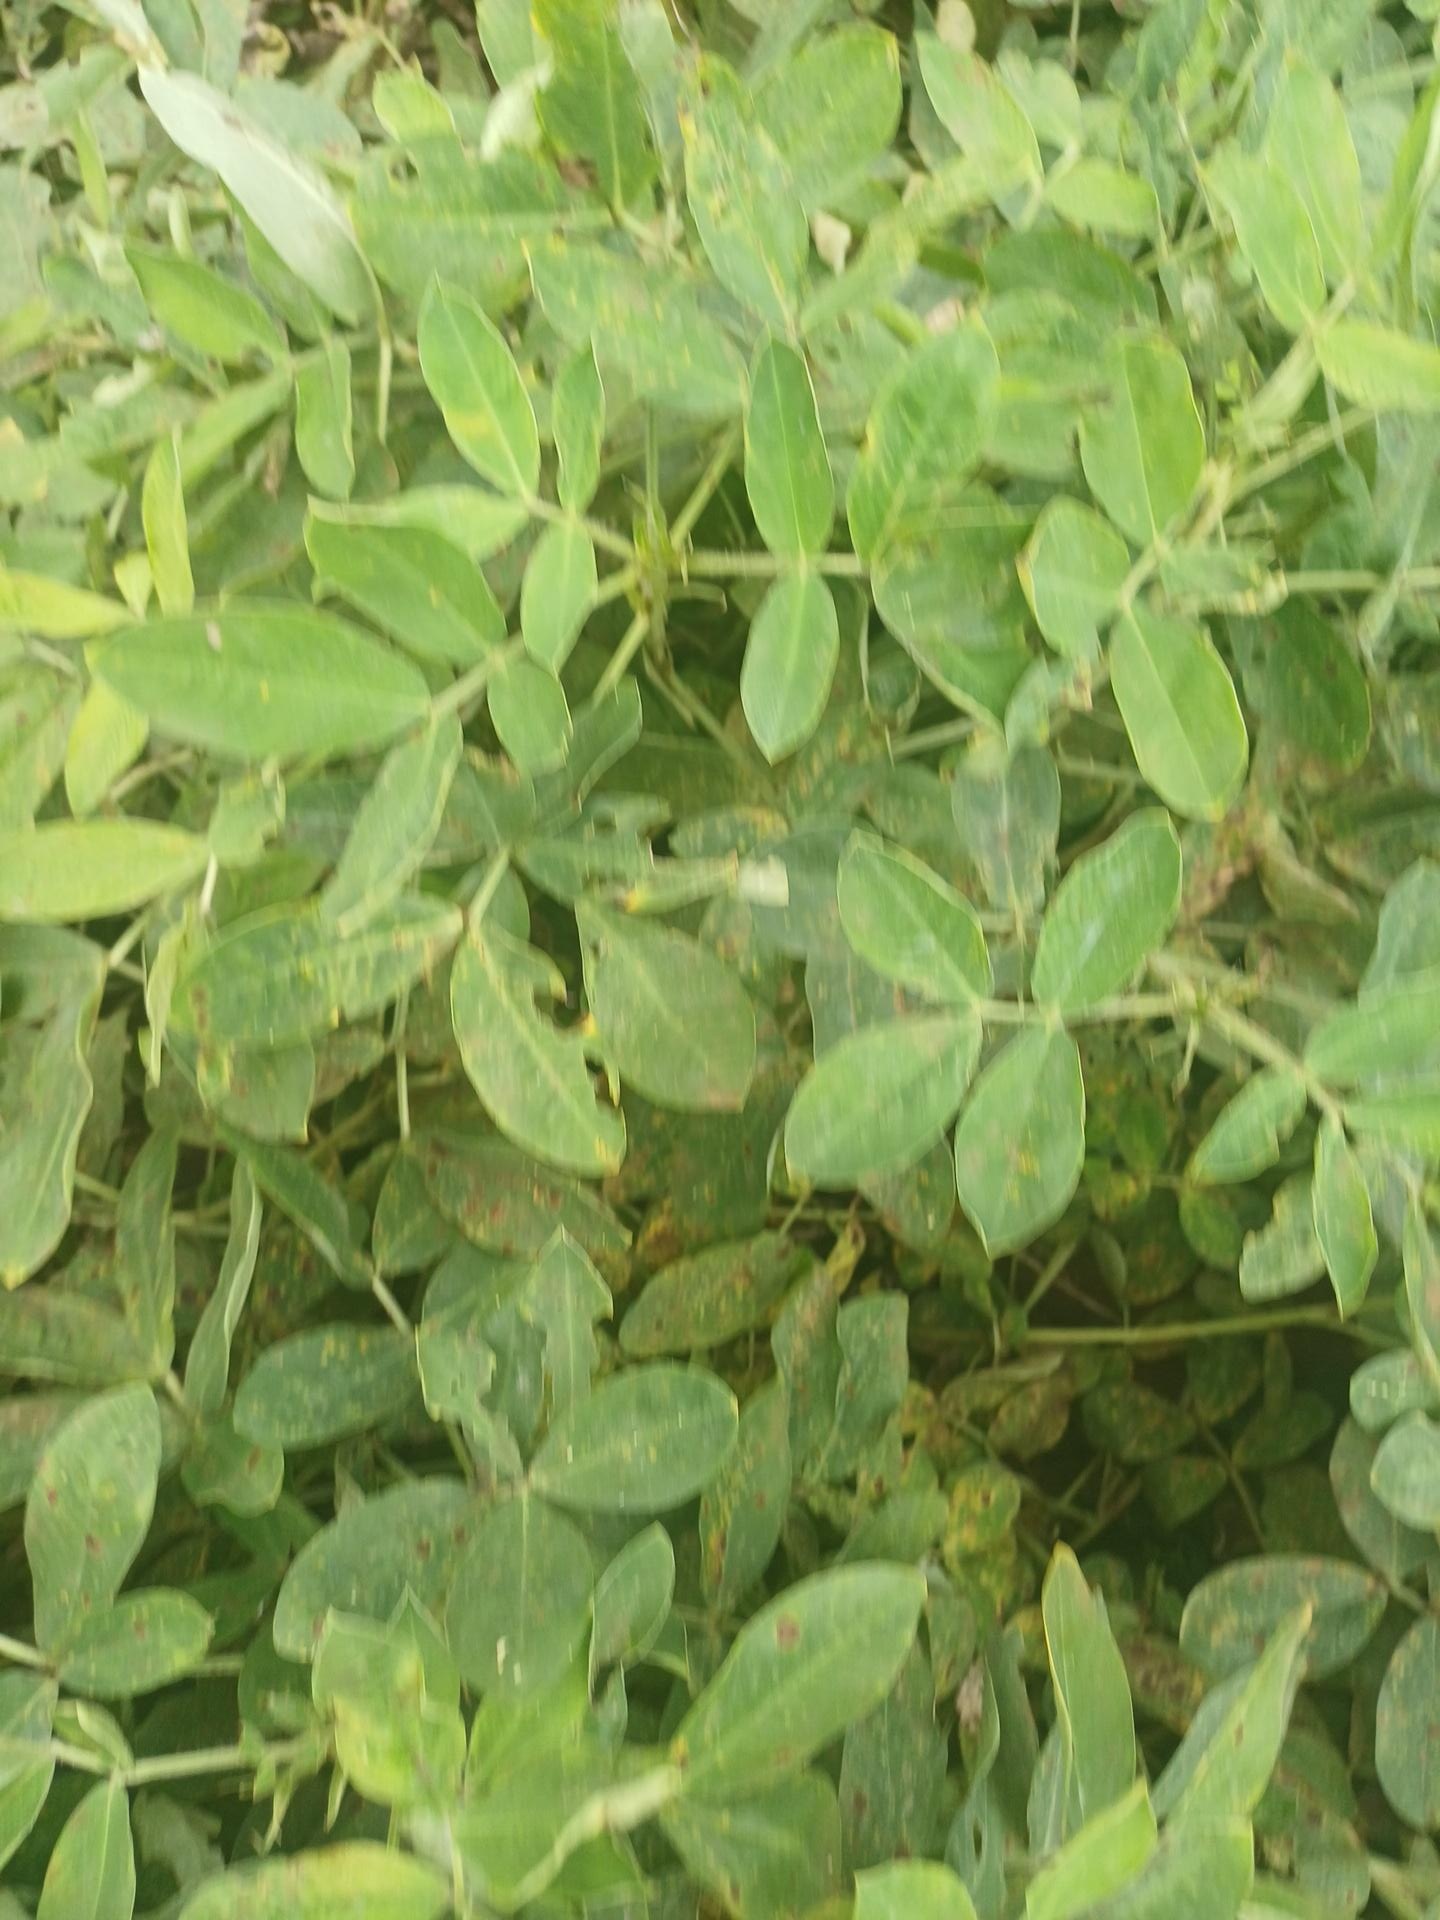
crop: groundnut
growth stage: pegging
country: Kenya
